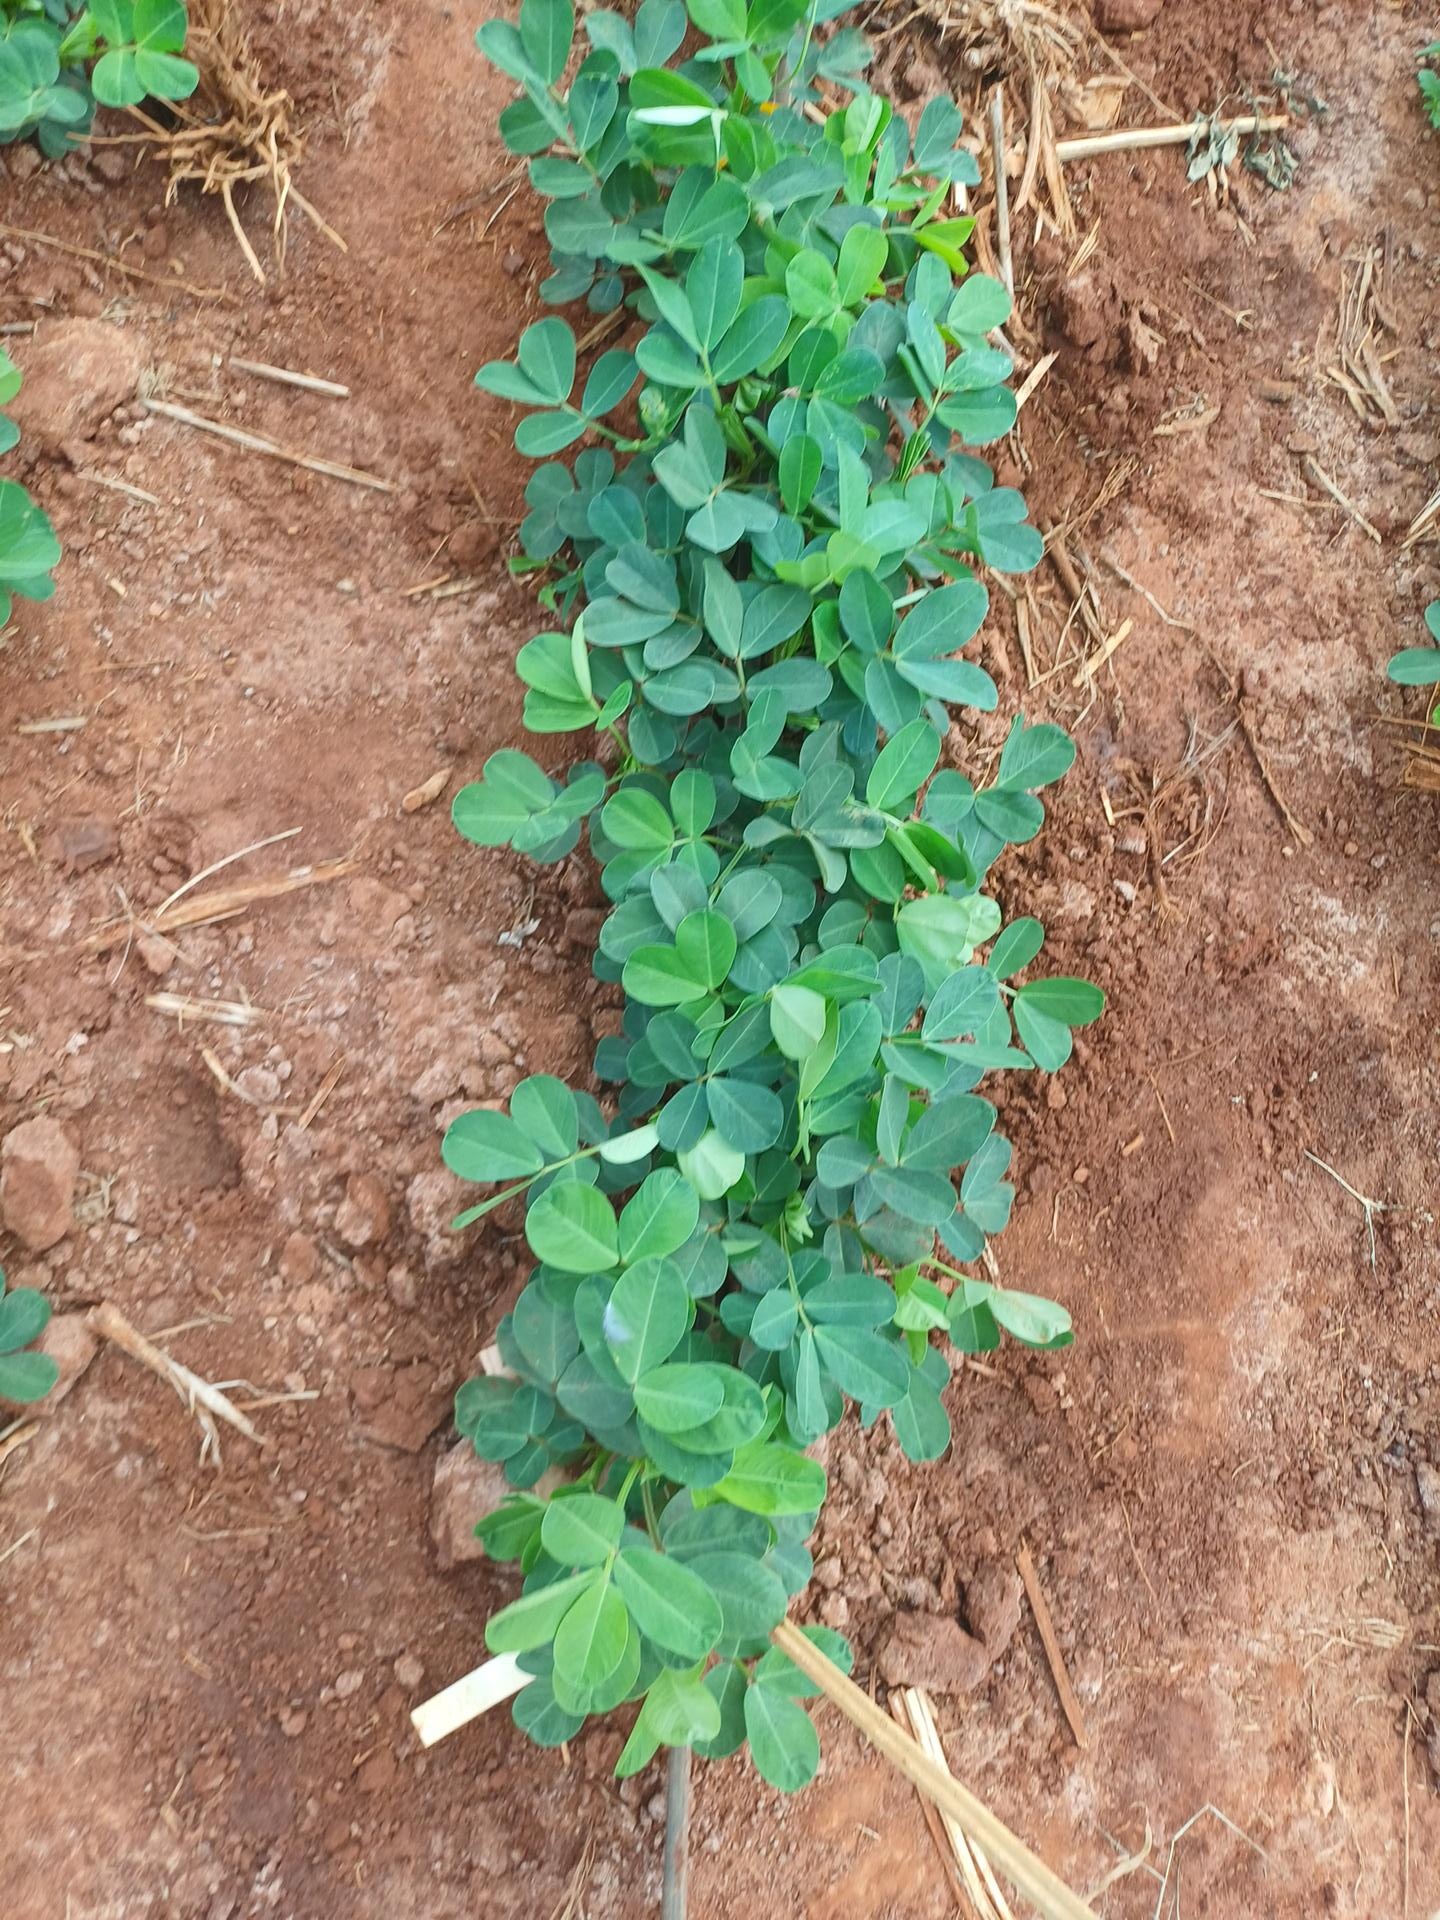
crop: groundnut
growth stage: flowering
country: Kenya
